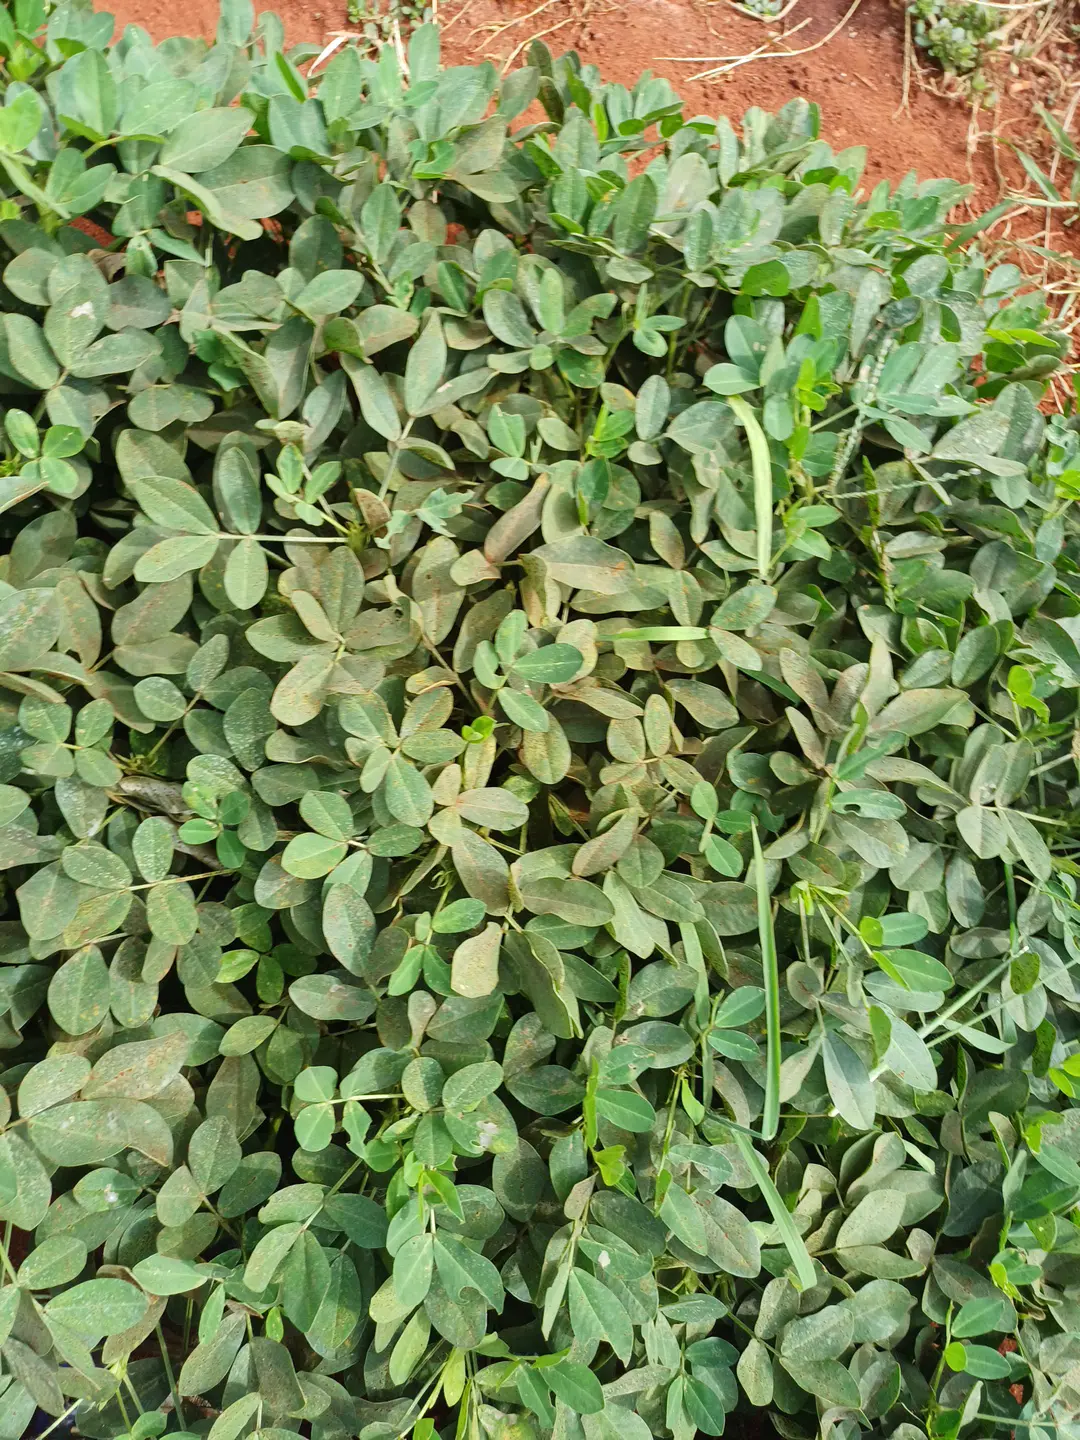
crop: groundnut
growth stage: pegging
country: Kenya
